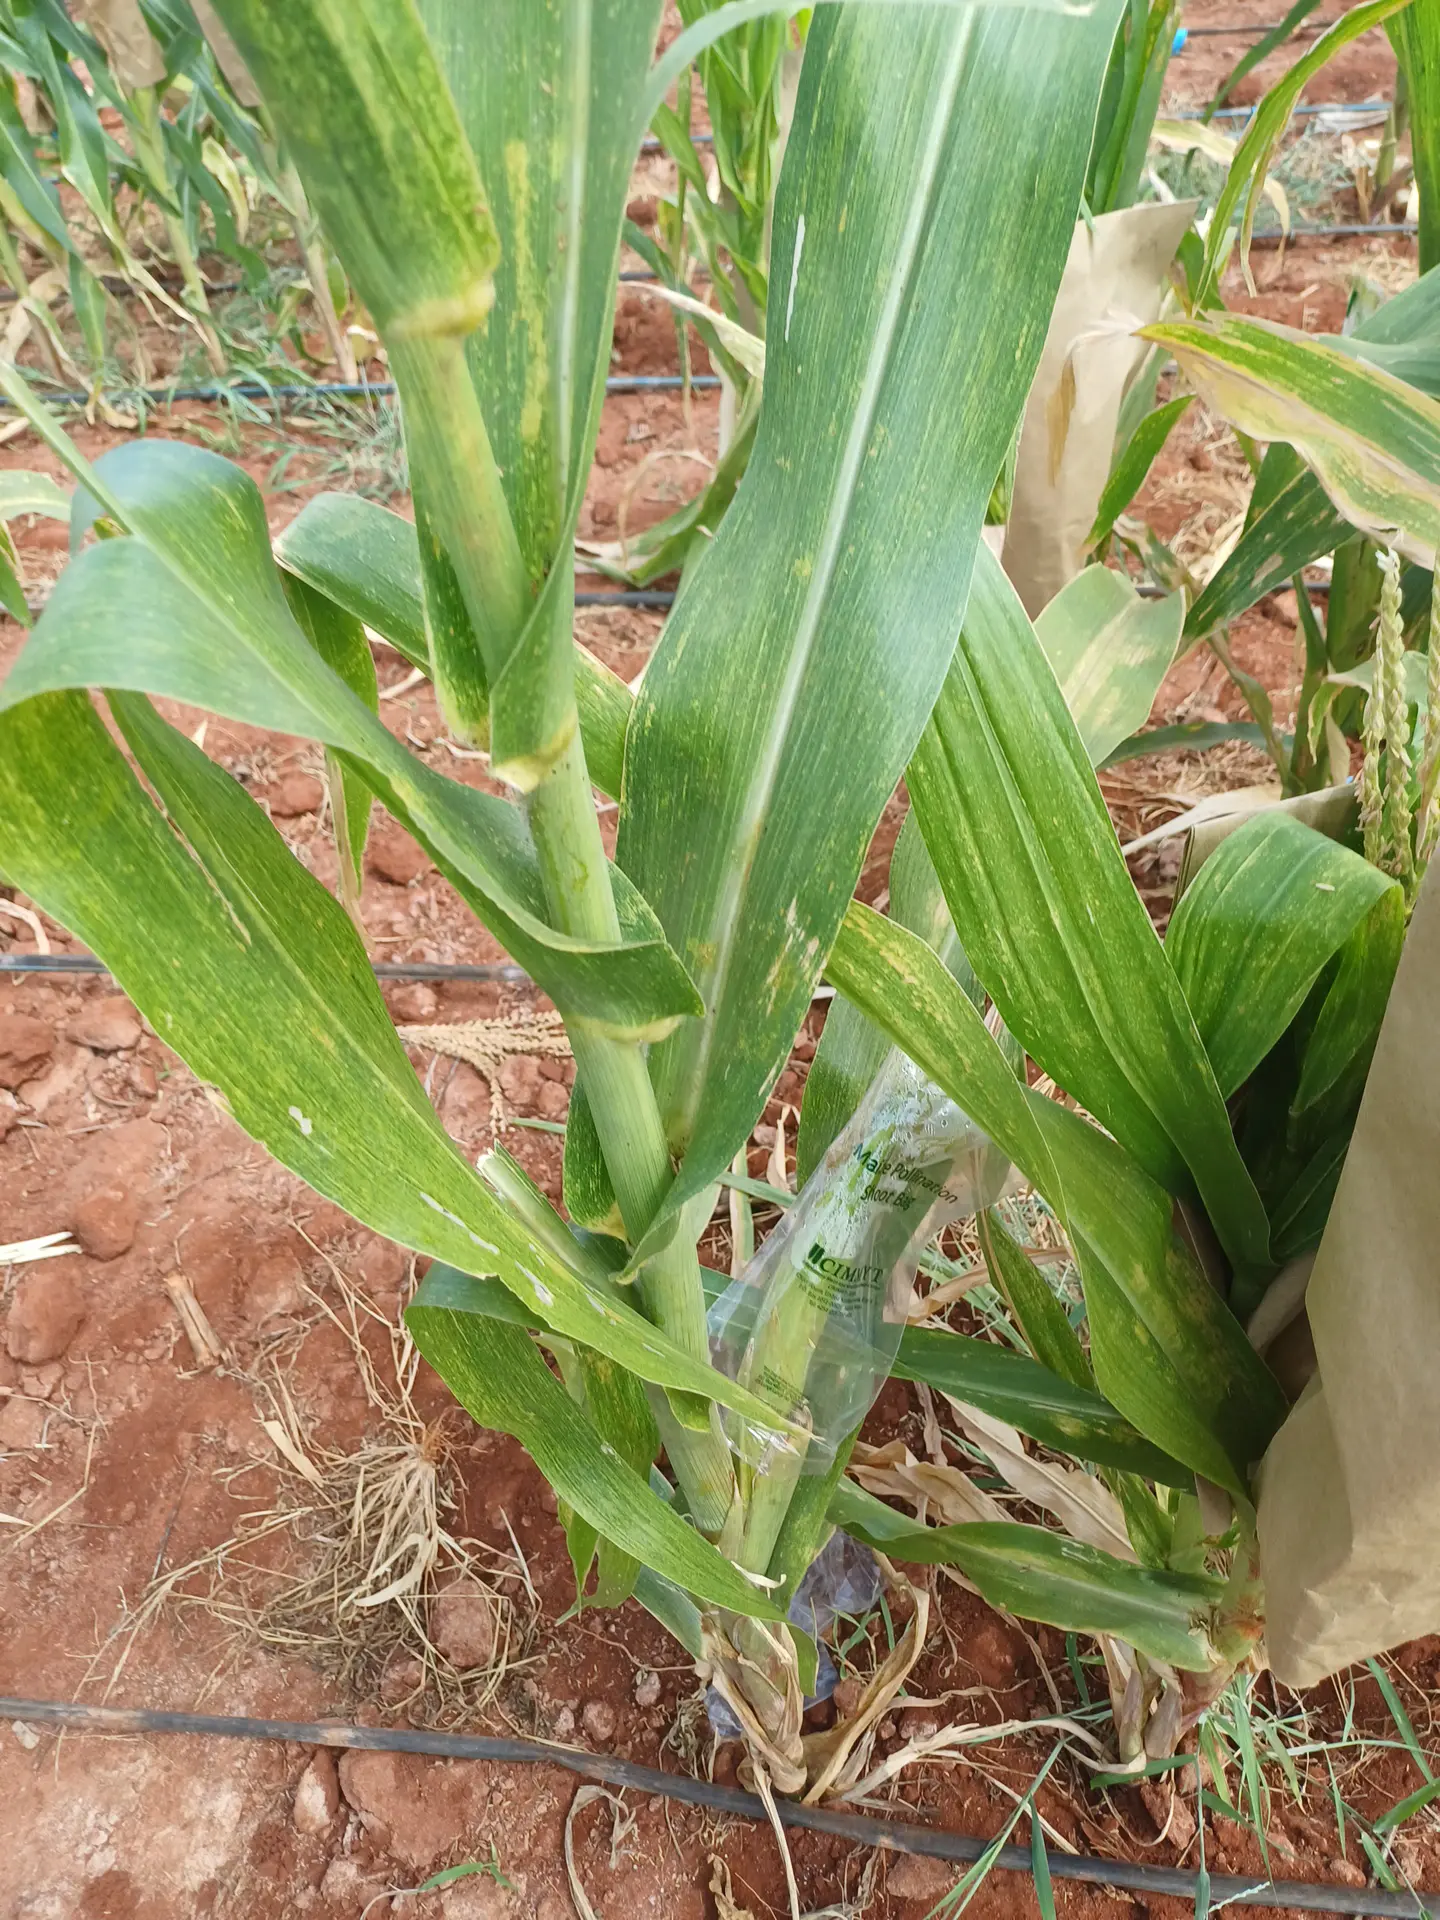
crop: maize
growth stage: flowering
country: Kenya
